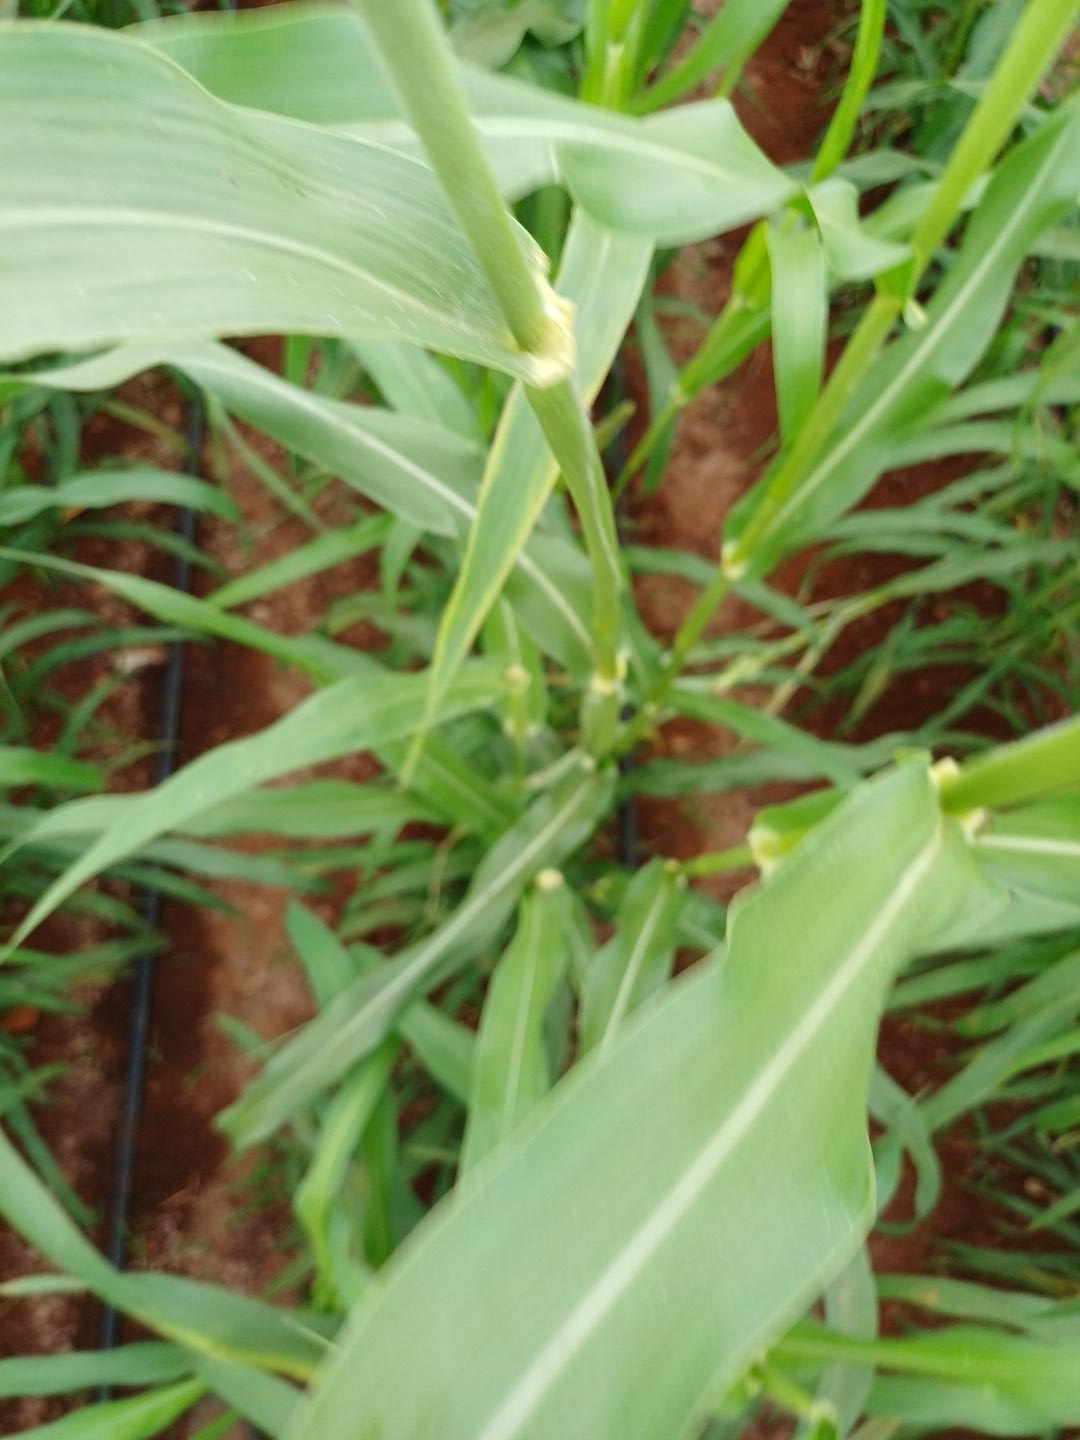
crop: pearl millet
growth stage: flowering
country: Kenya
